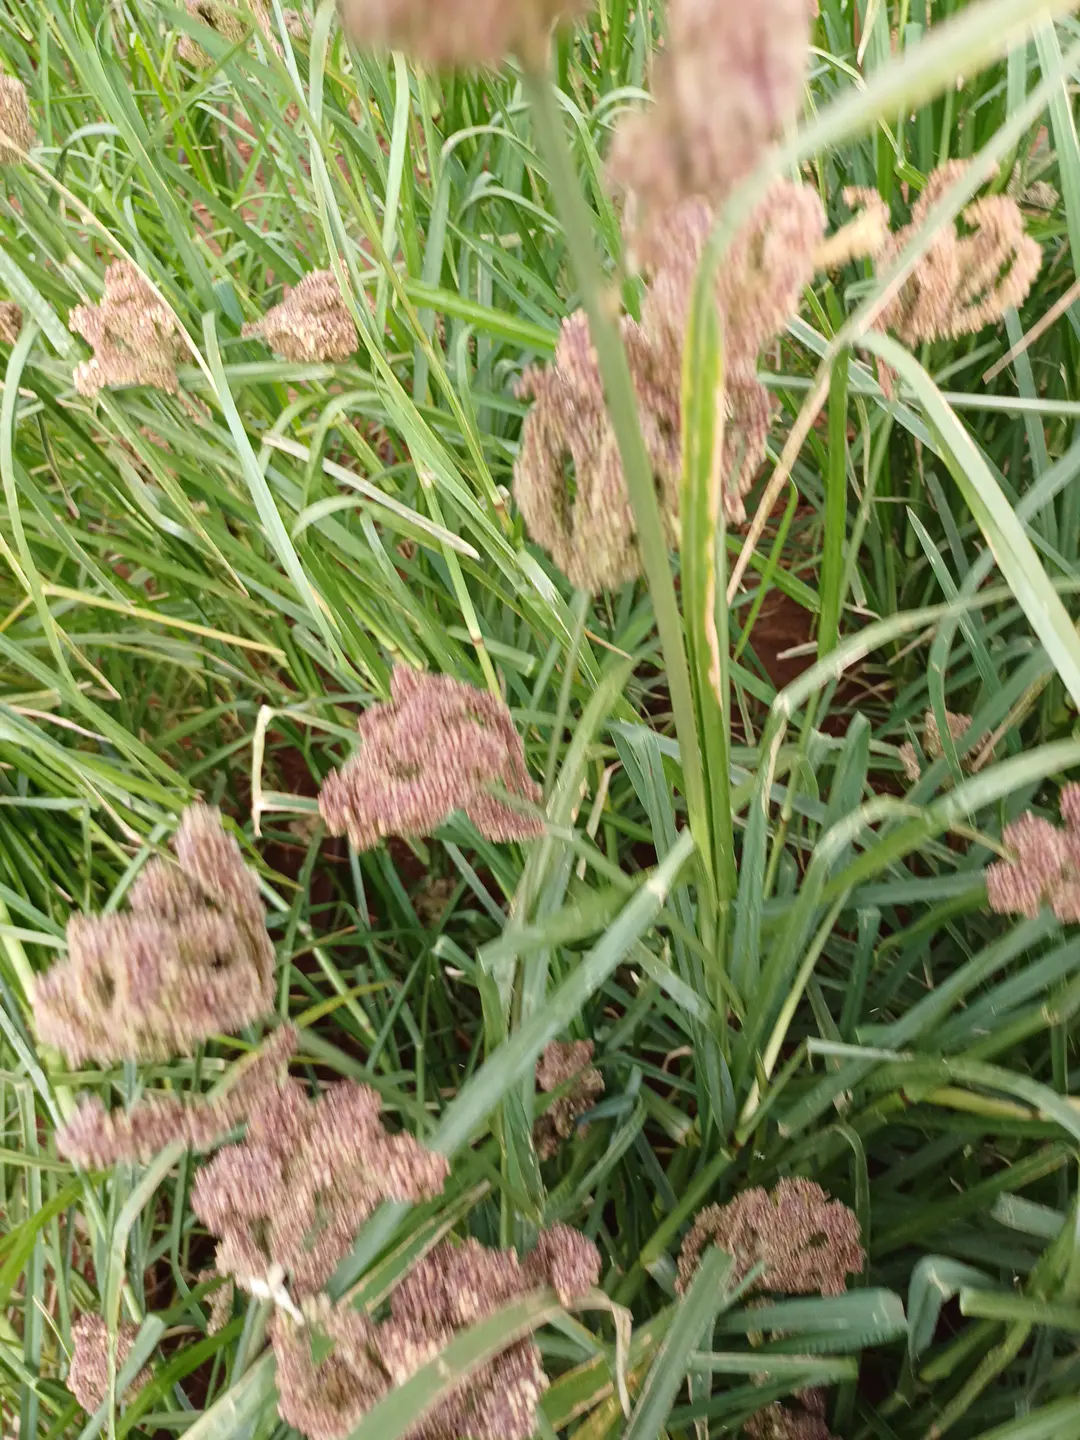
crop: finger millet
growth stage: filling grain
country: Kenya
